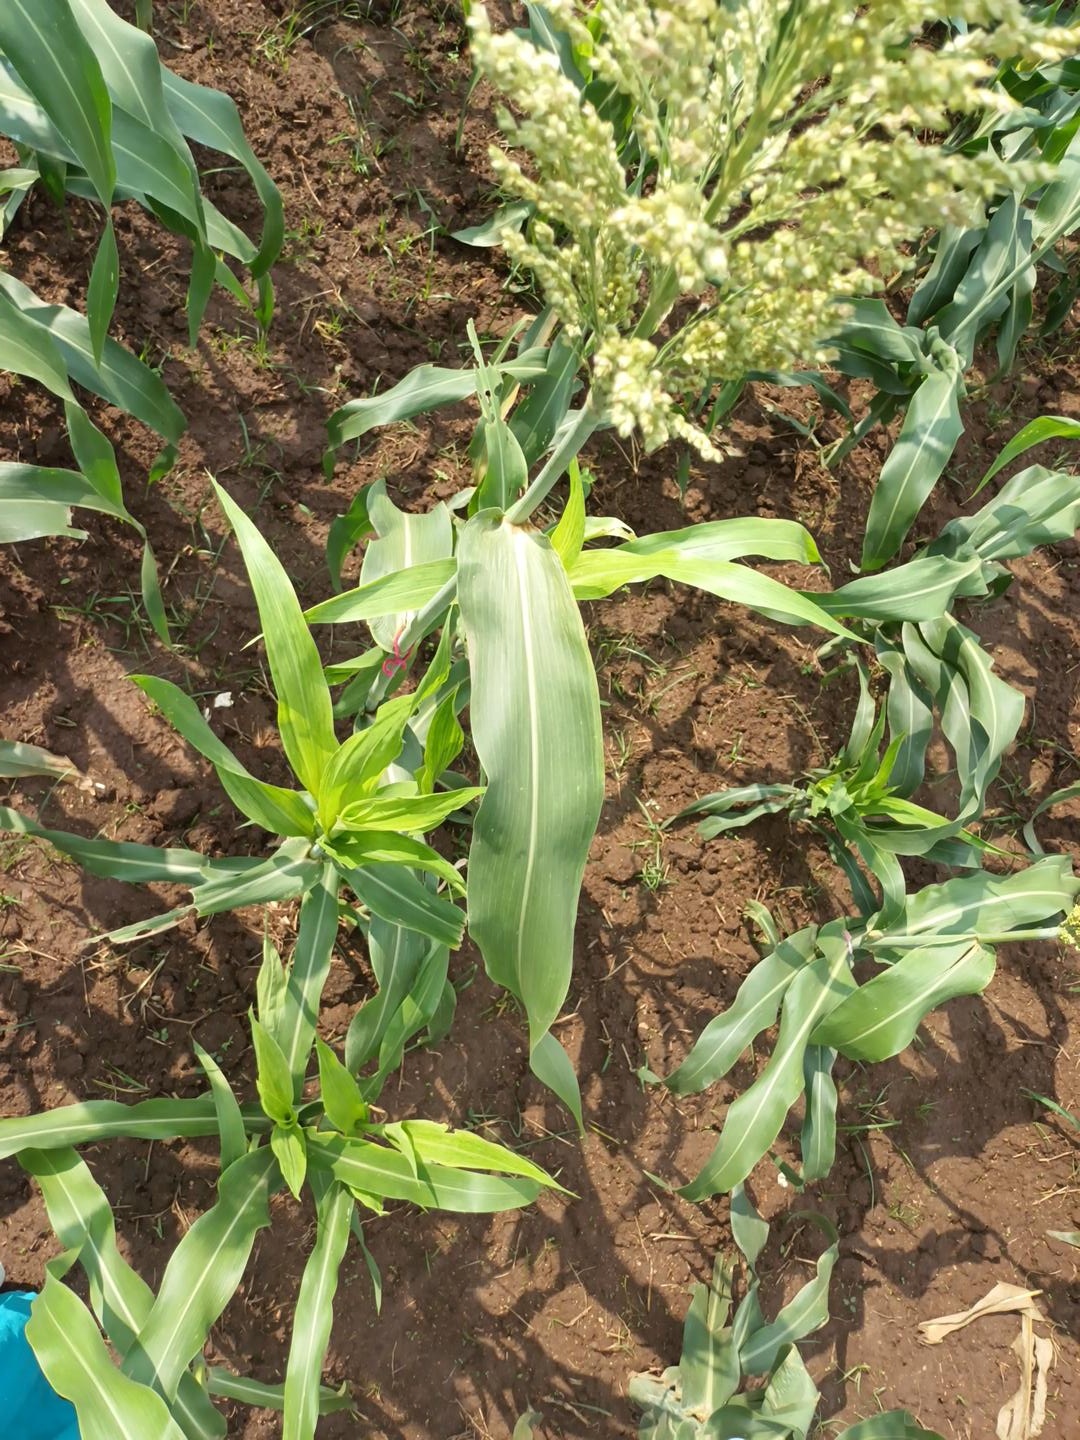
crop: sorghum
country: Kenya
